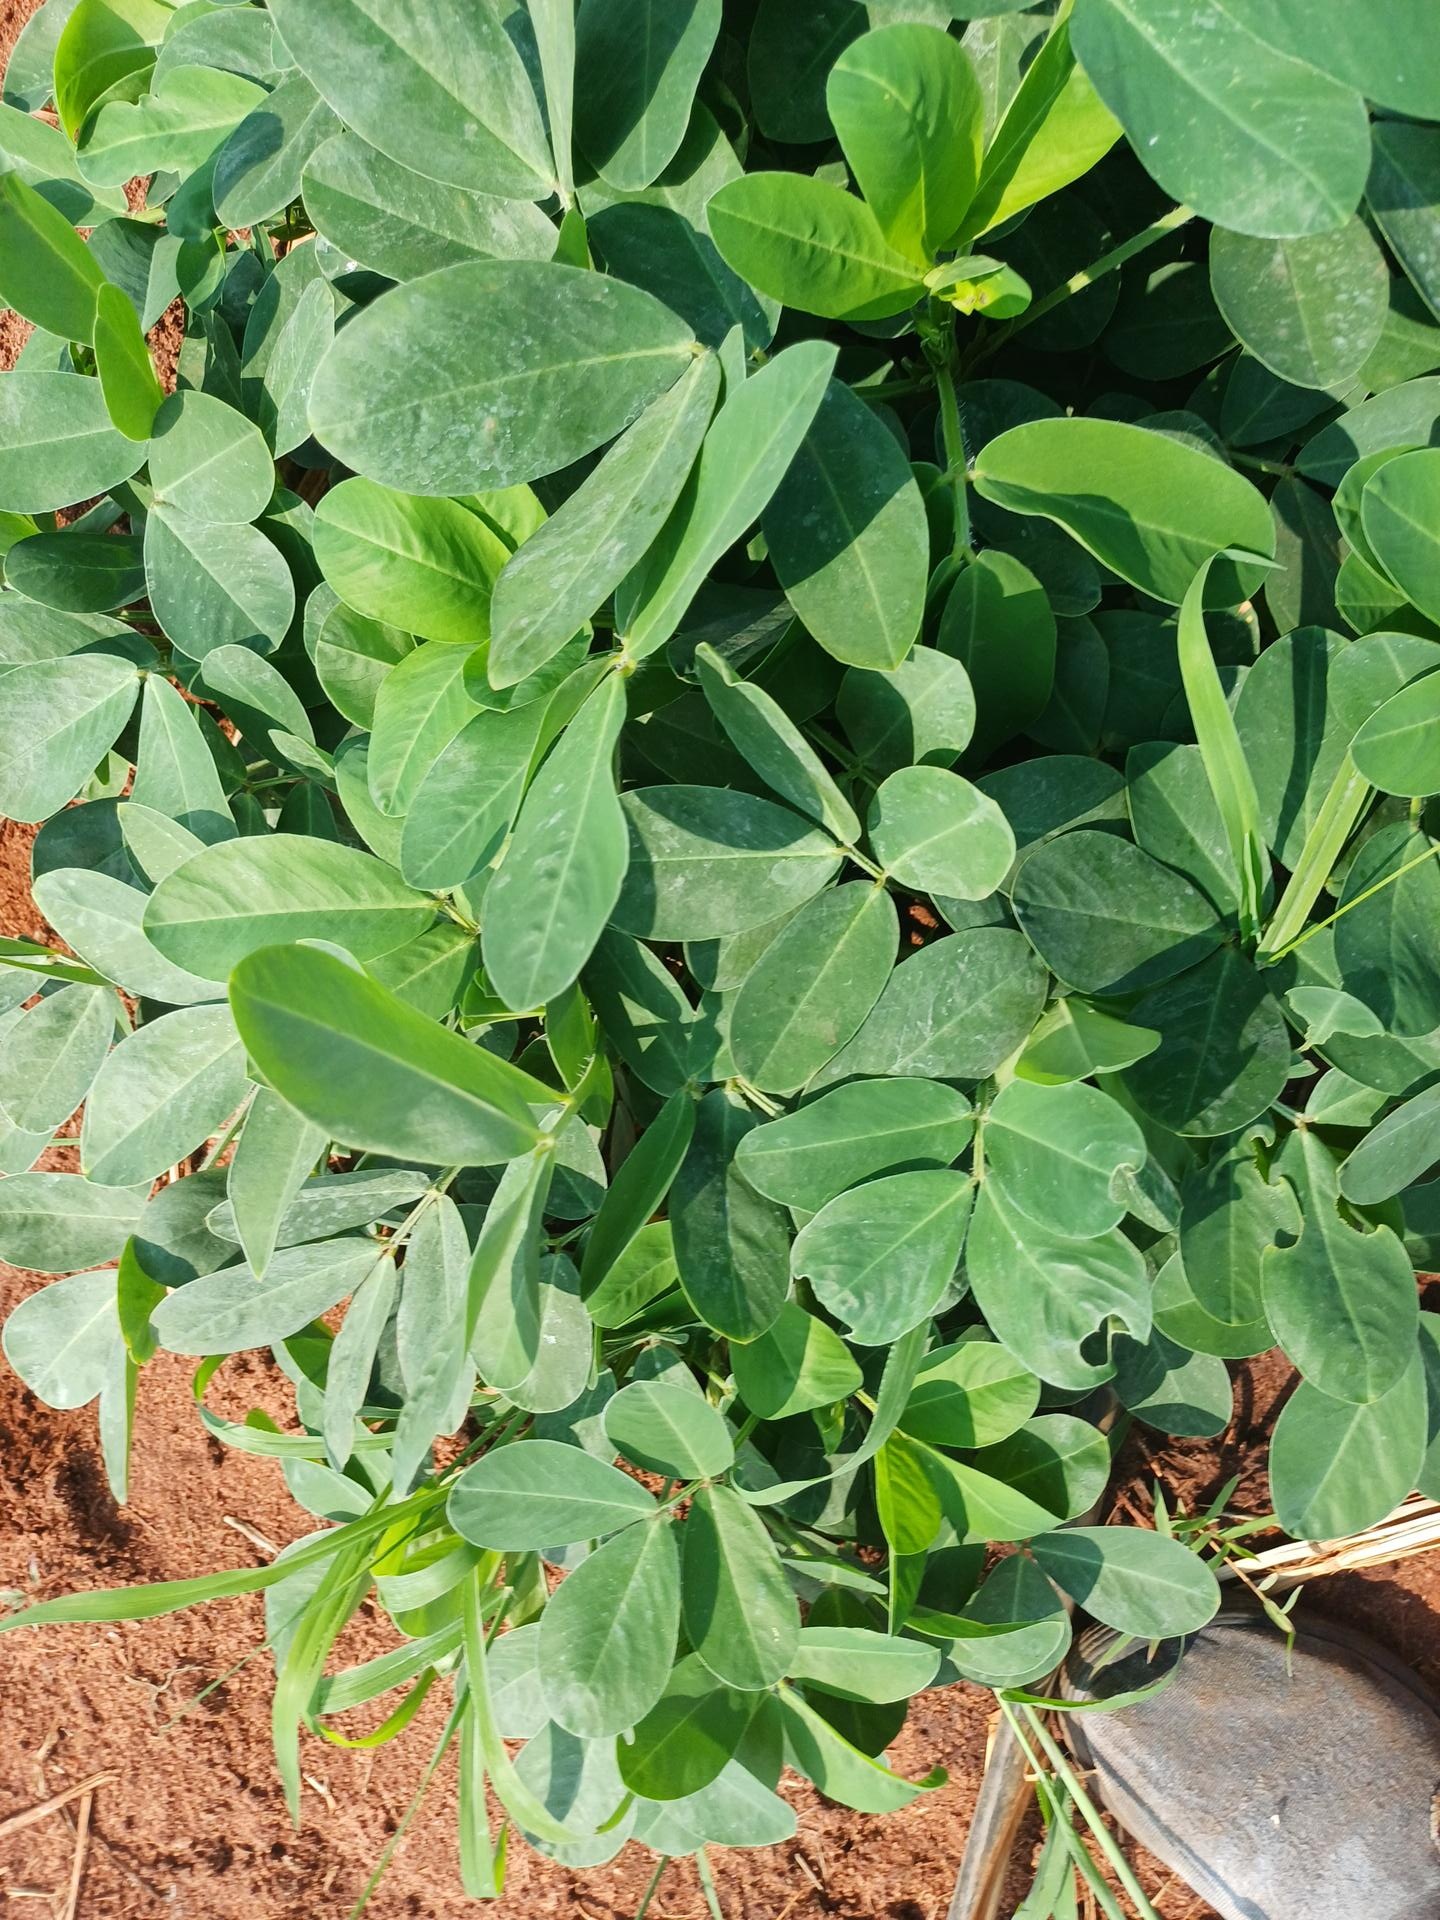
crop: groundnut
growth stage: vegetative
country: Kenya
